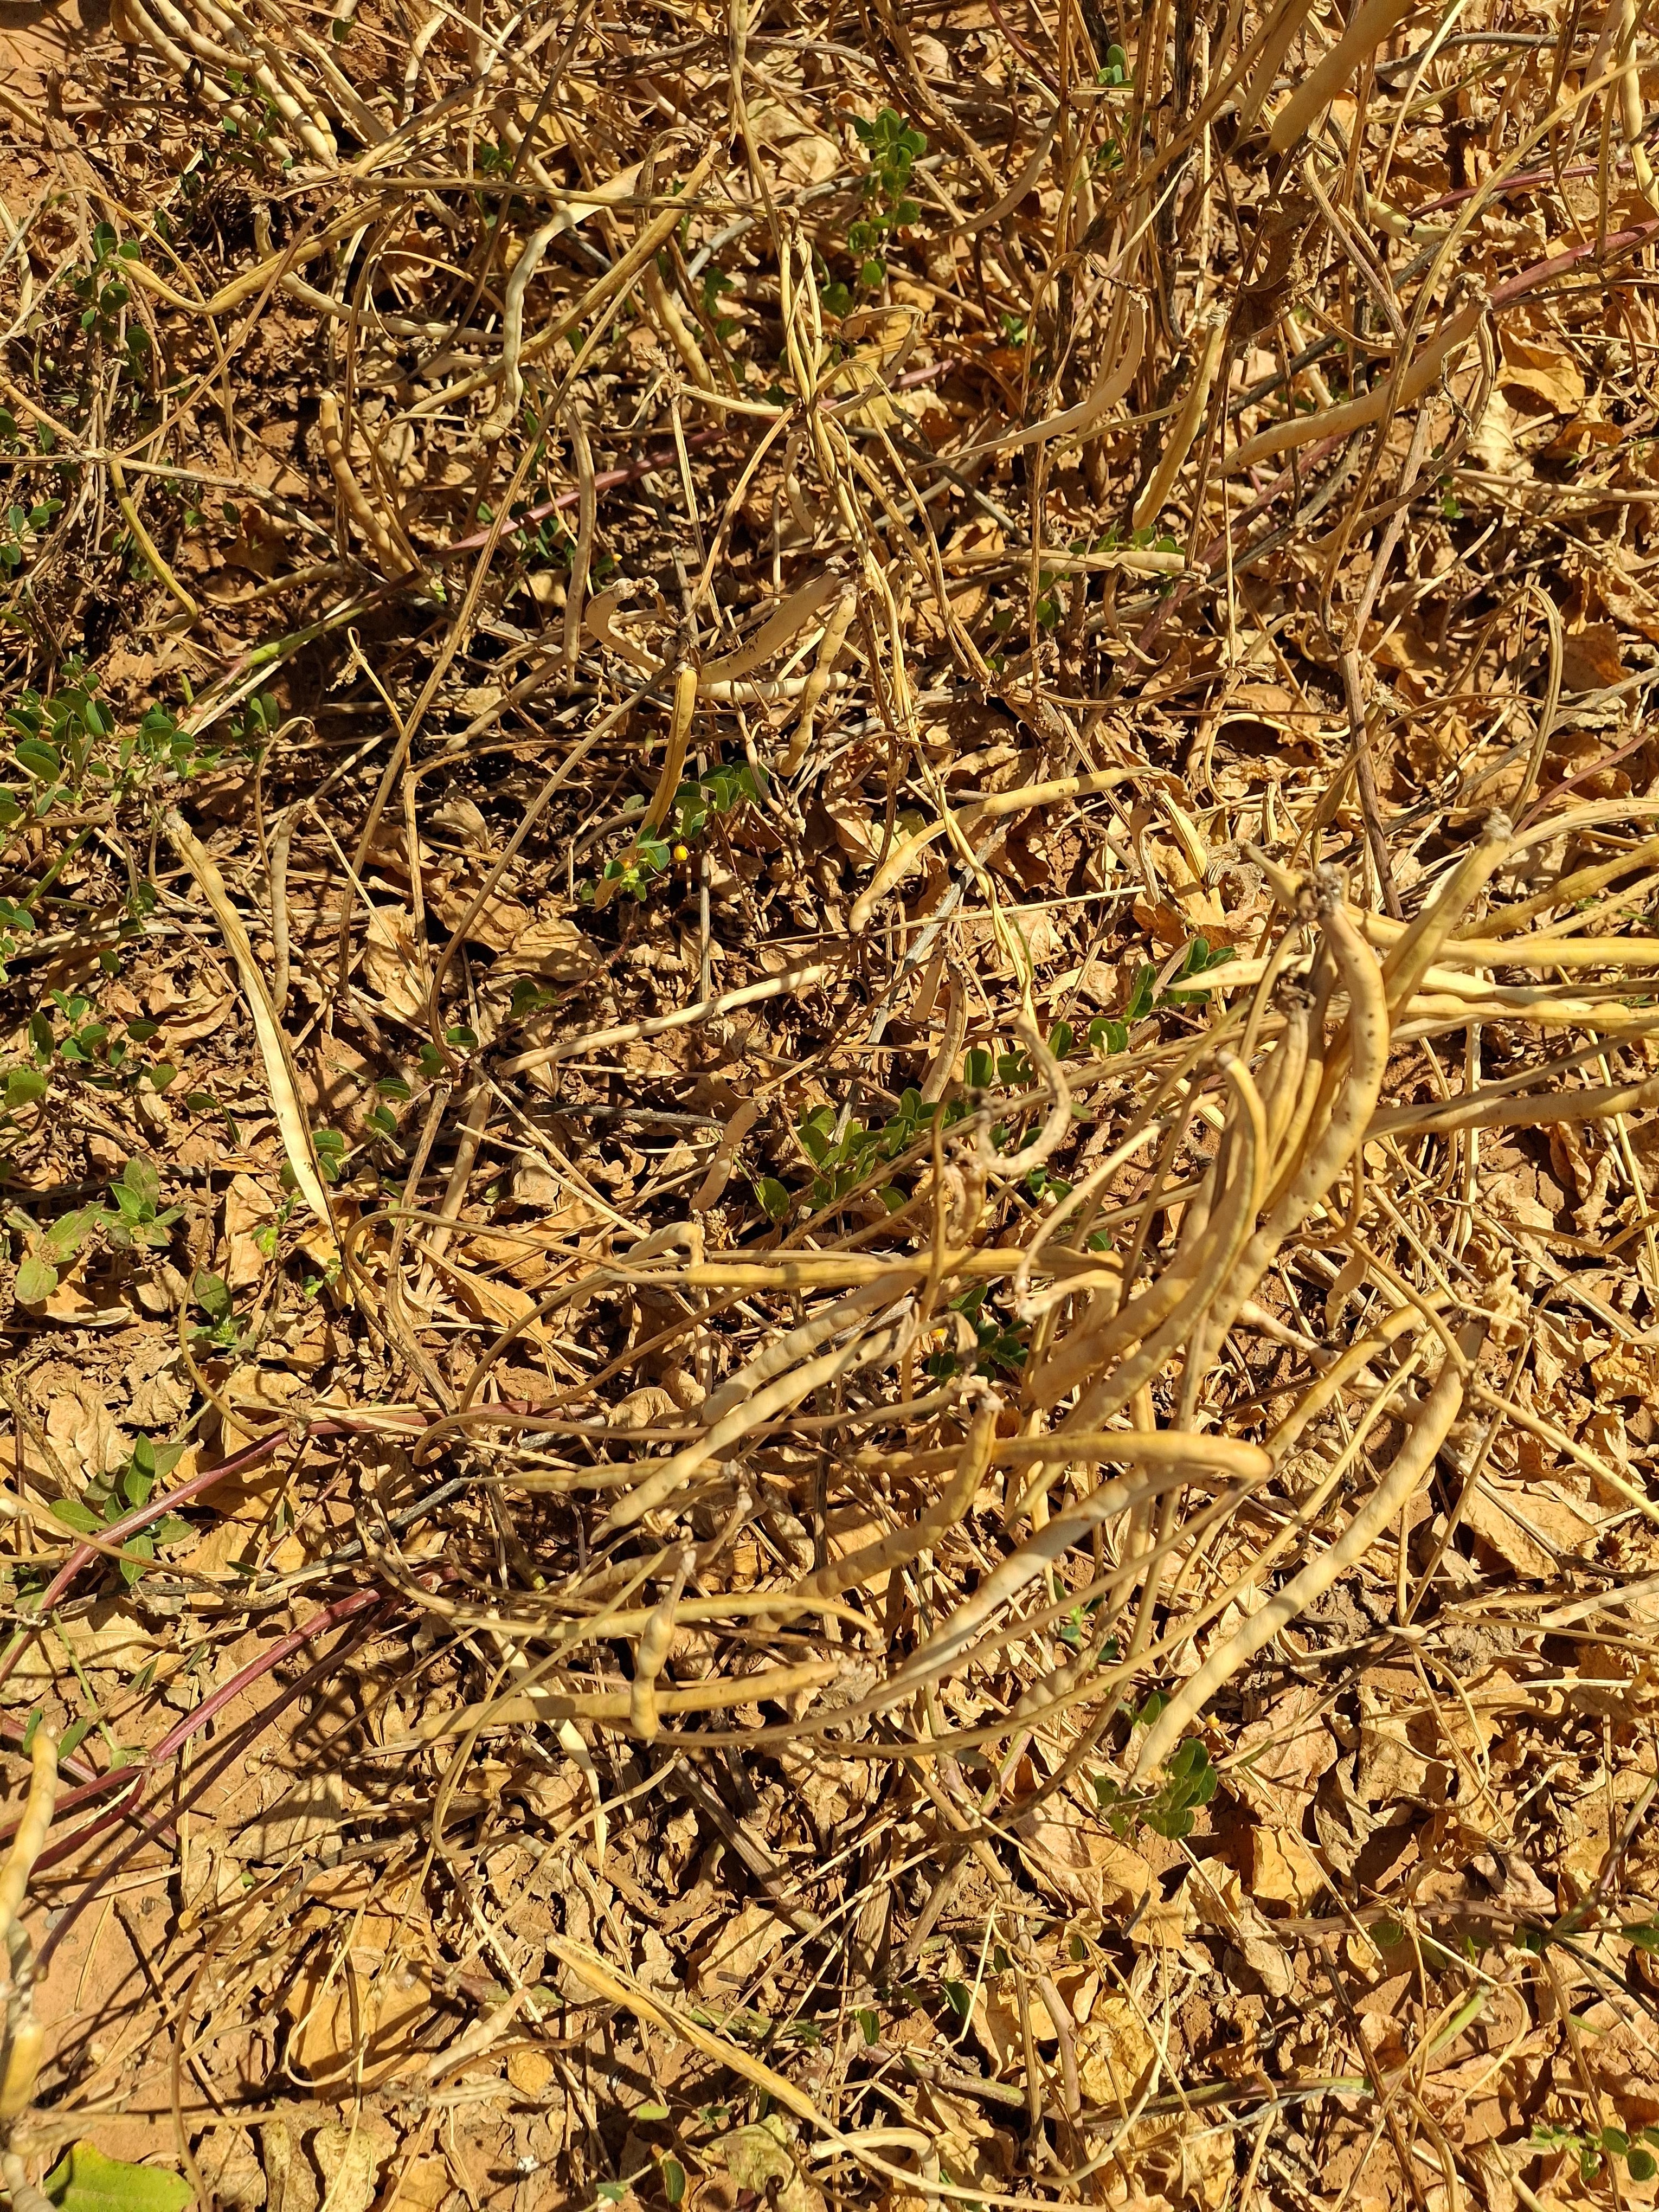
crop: cowpea
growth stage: maturity
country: Nigeria
